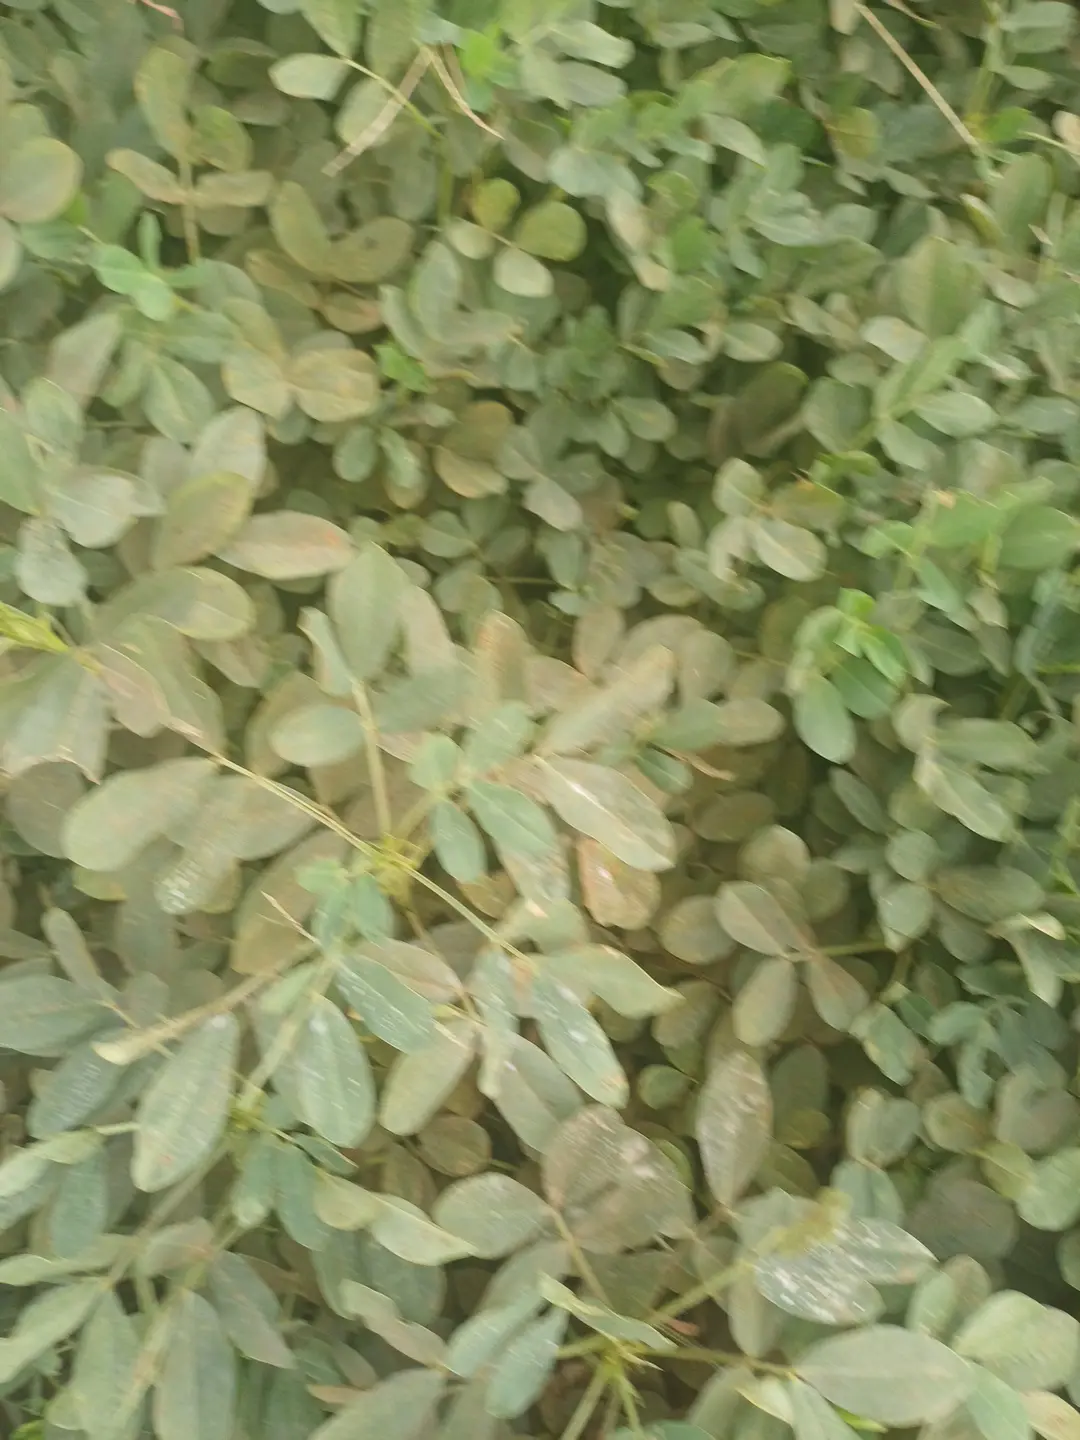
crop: groundnut
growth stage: pegging
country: Kenya
